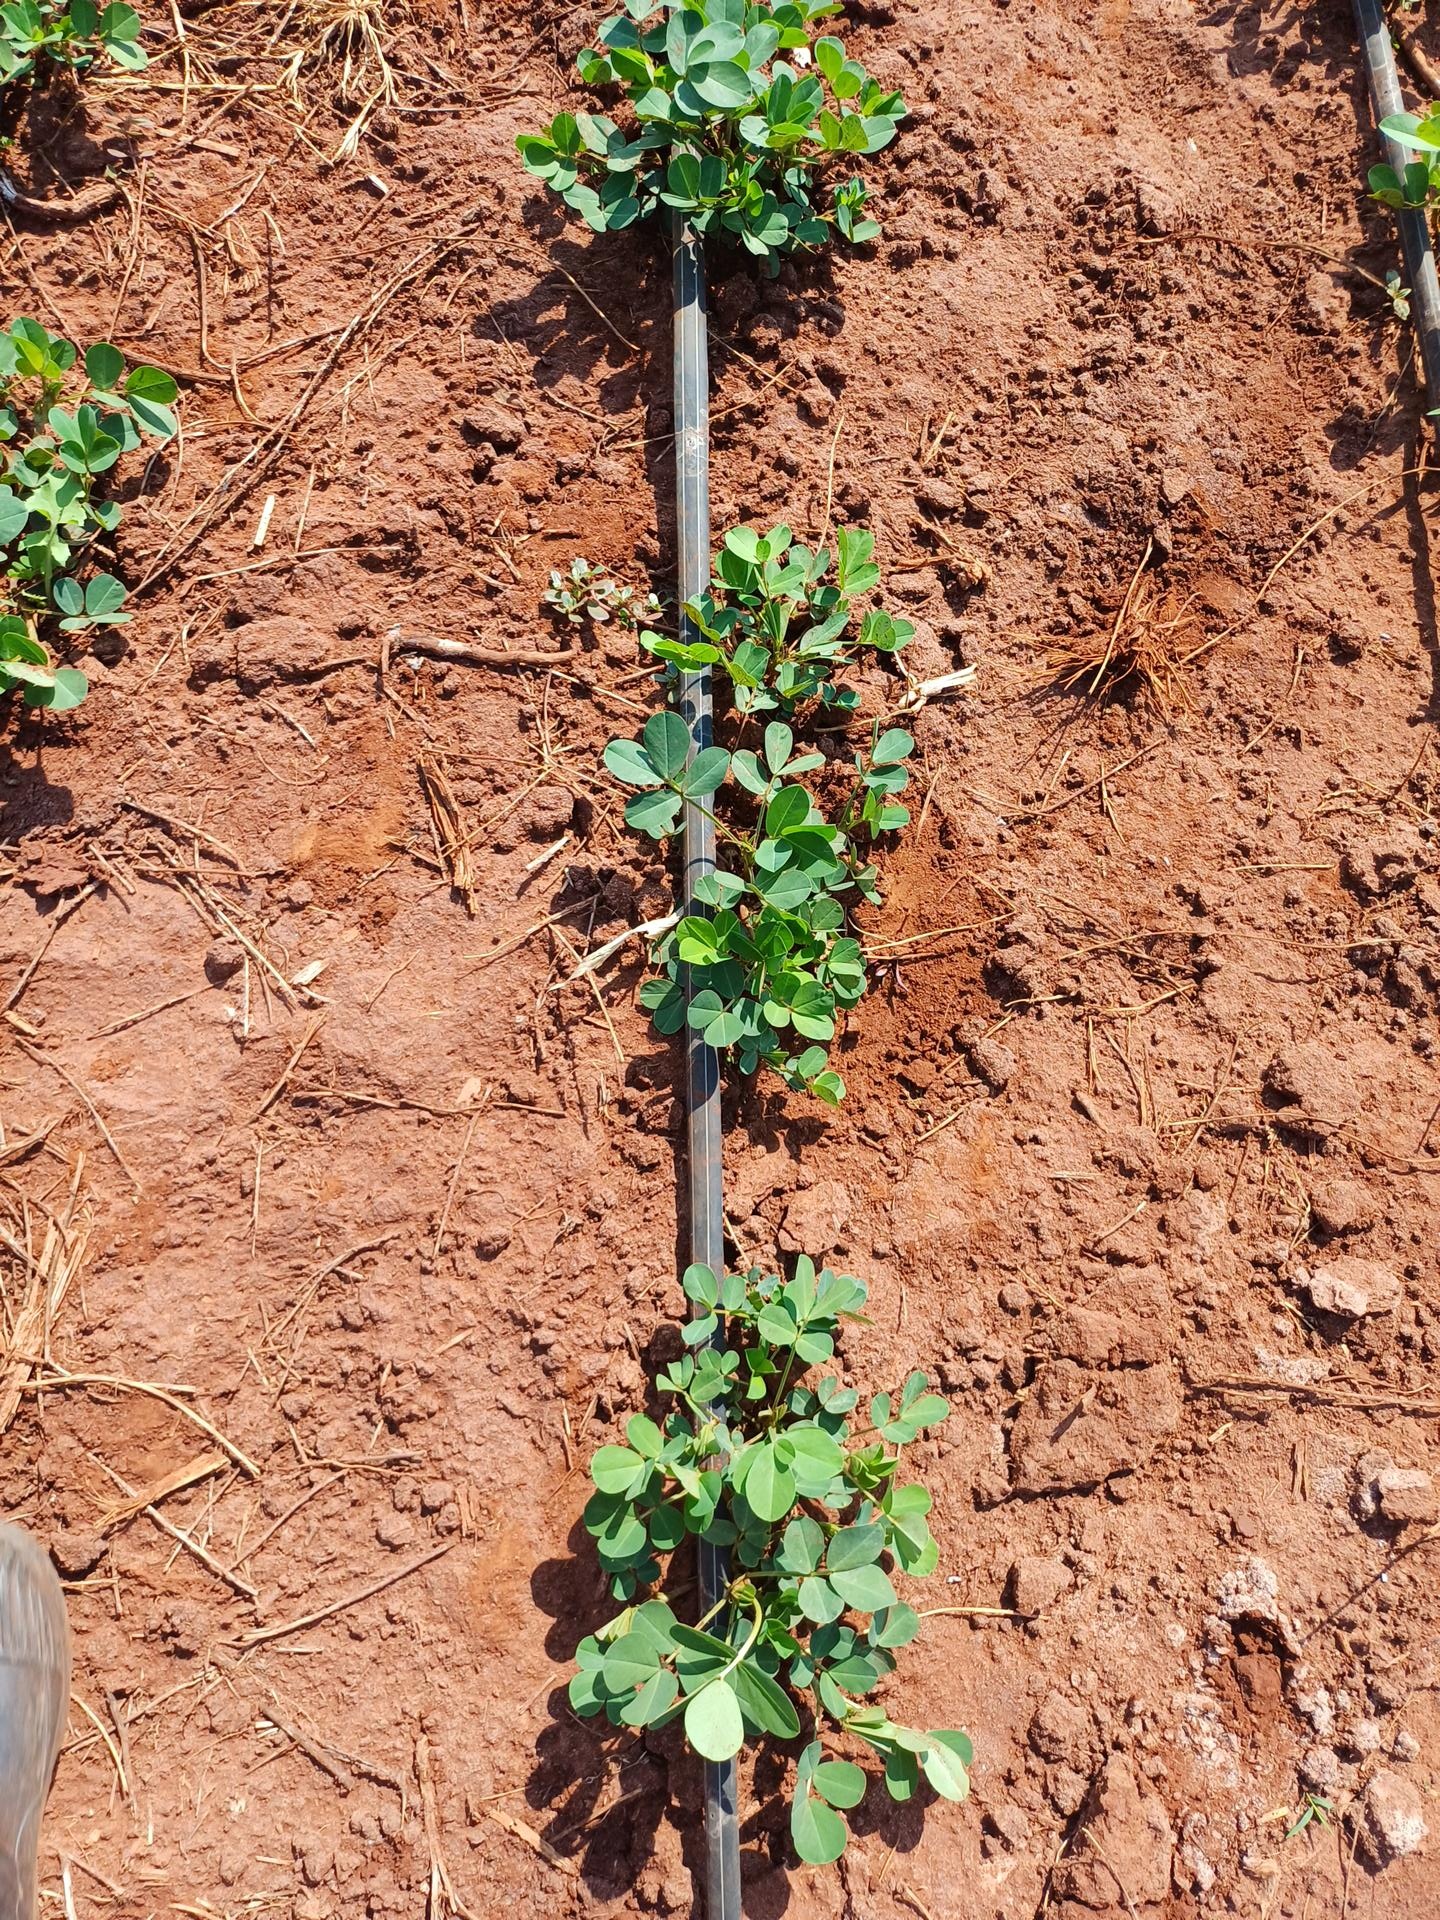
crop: groundnut
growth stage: vegetative
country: Kenya
